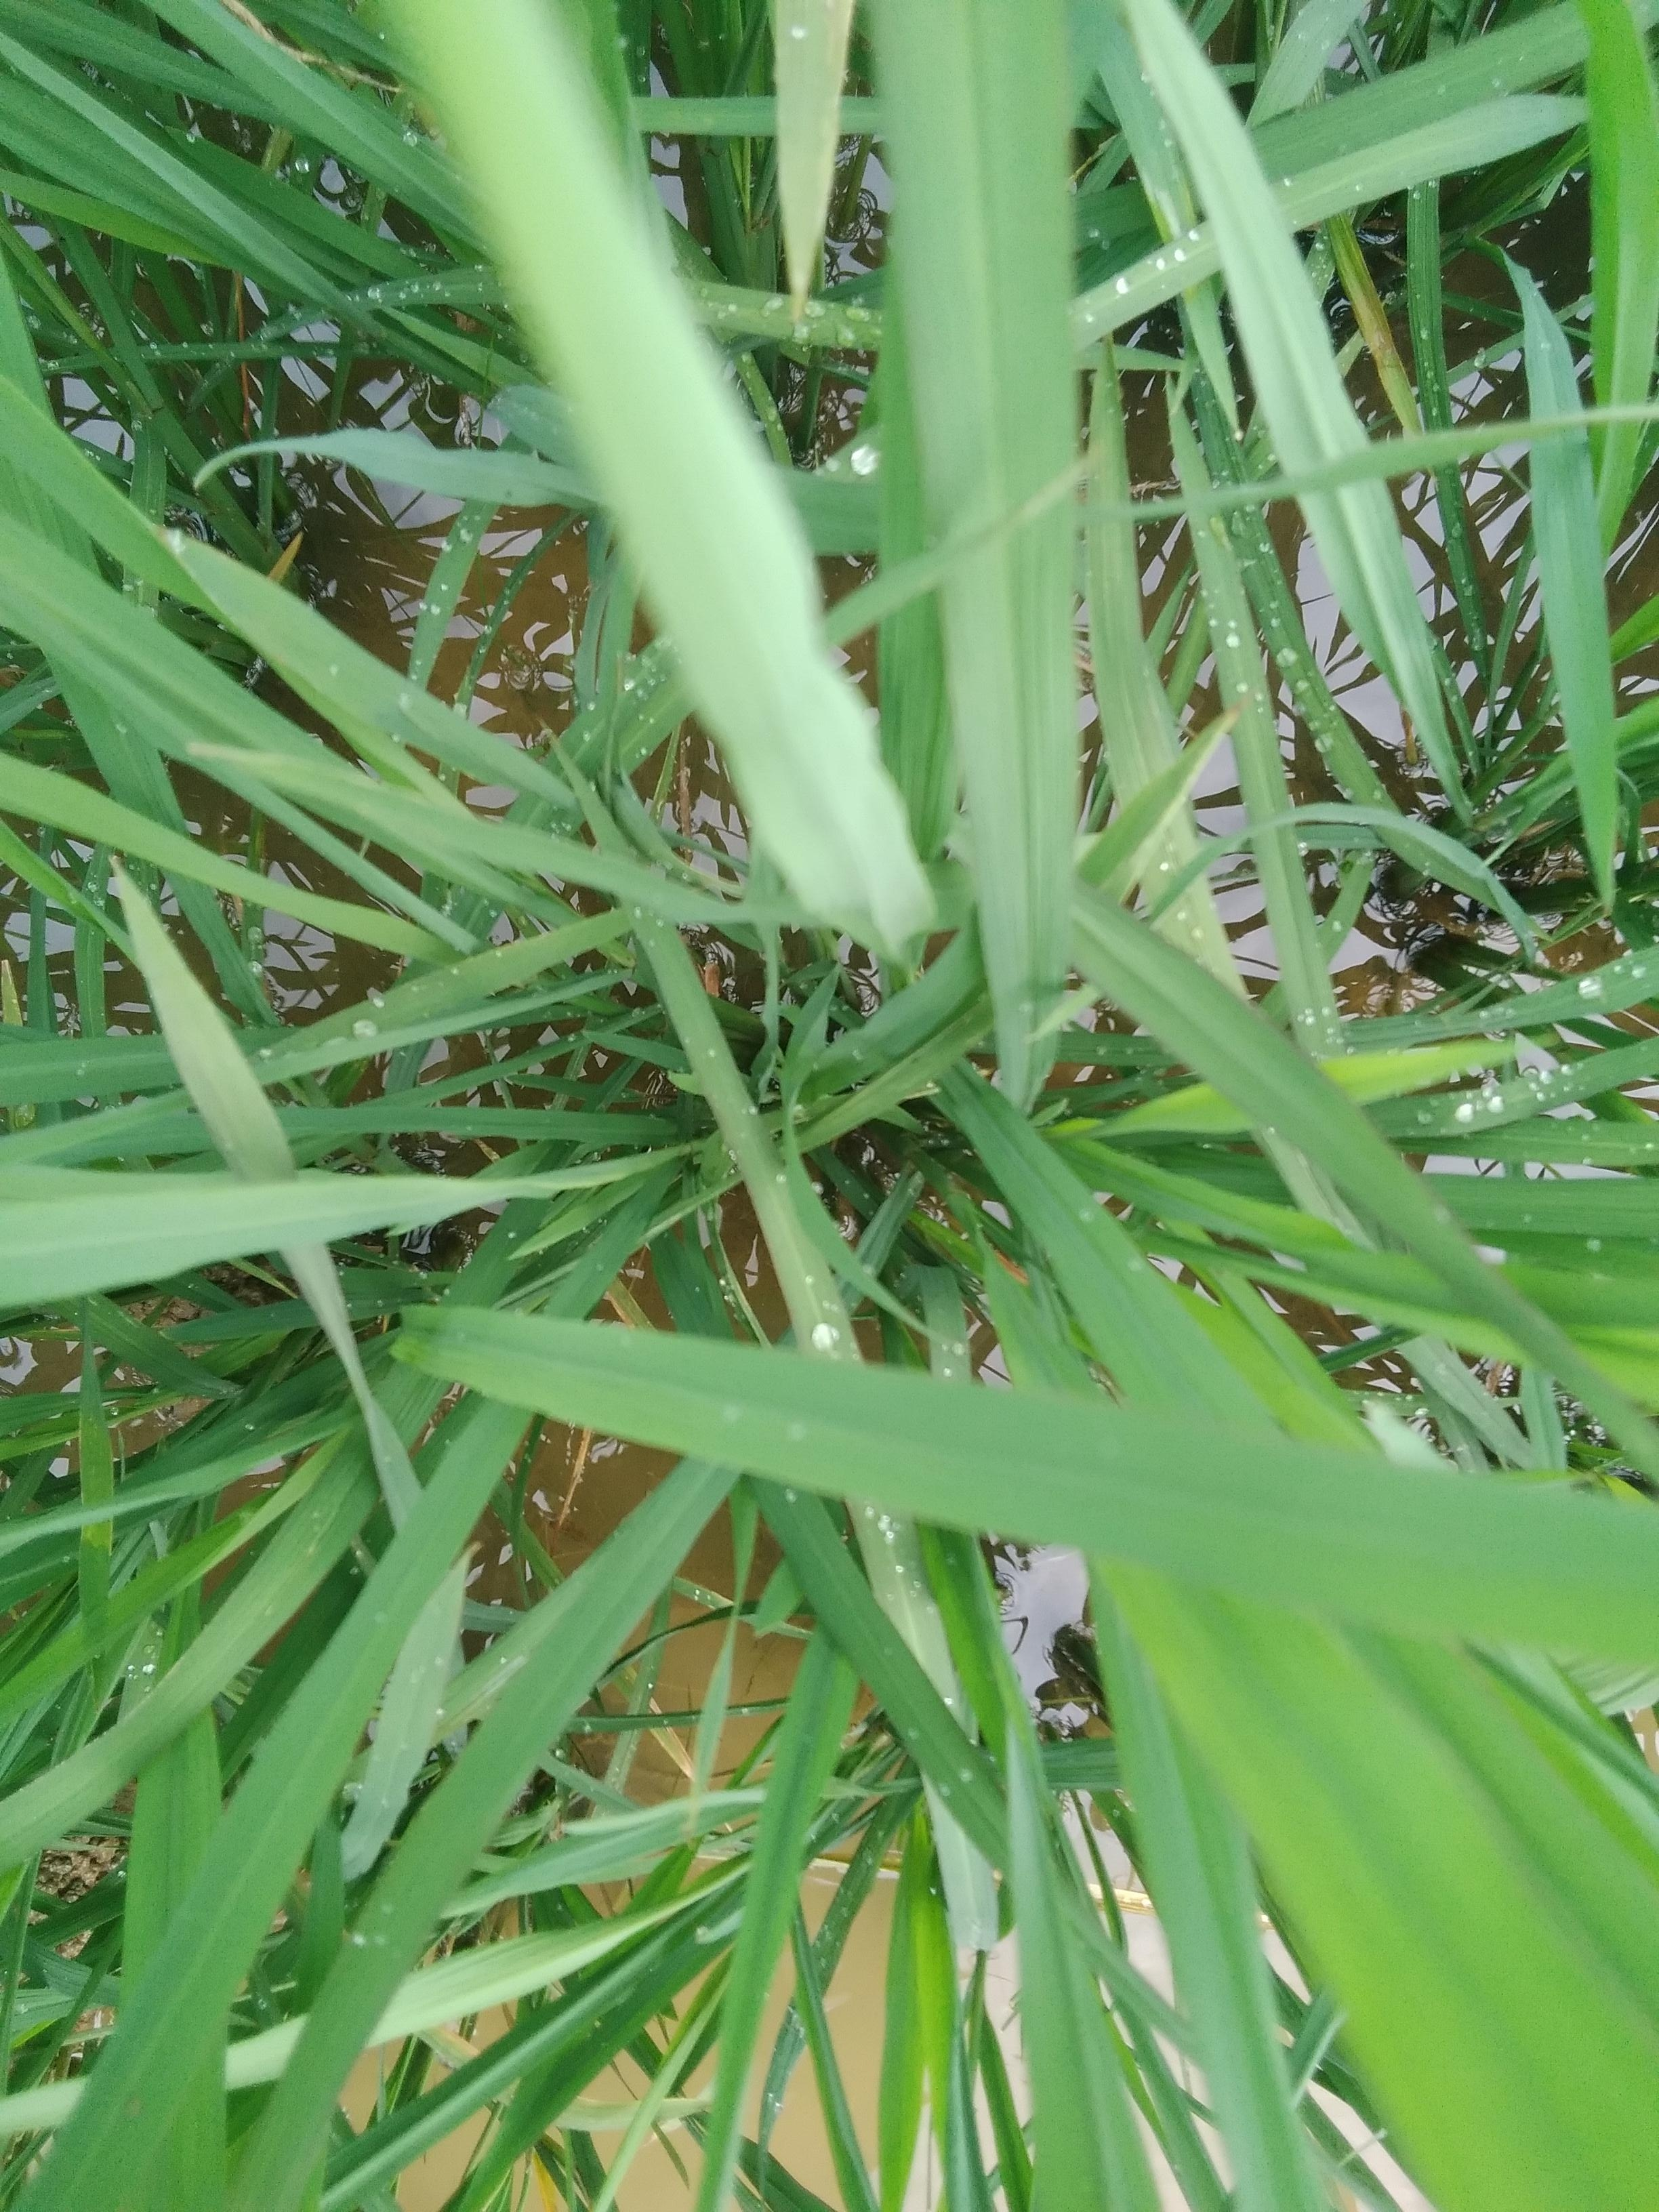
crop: rice
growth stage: elongation stem
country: Nigeria
